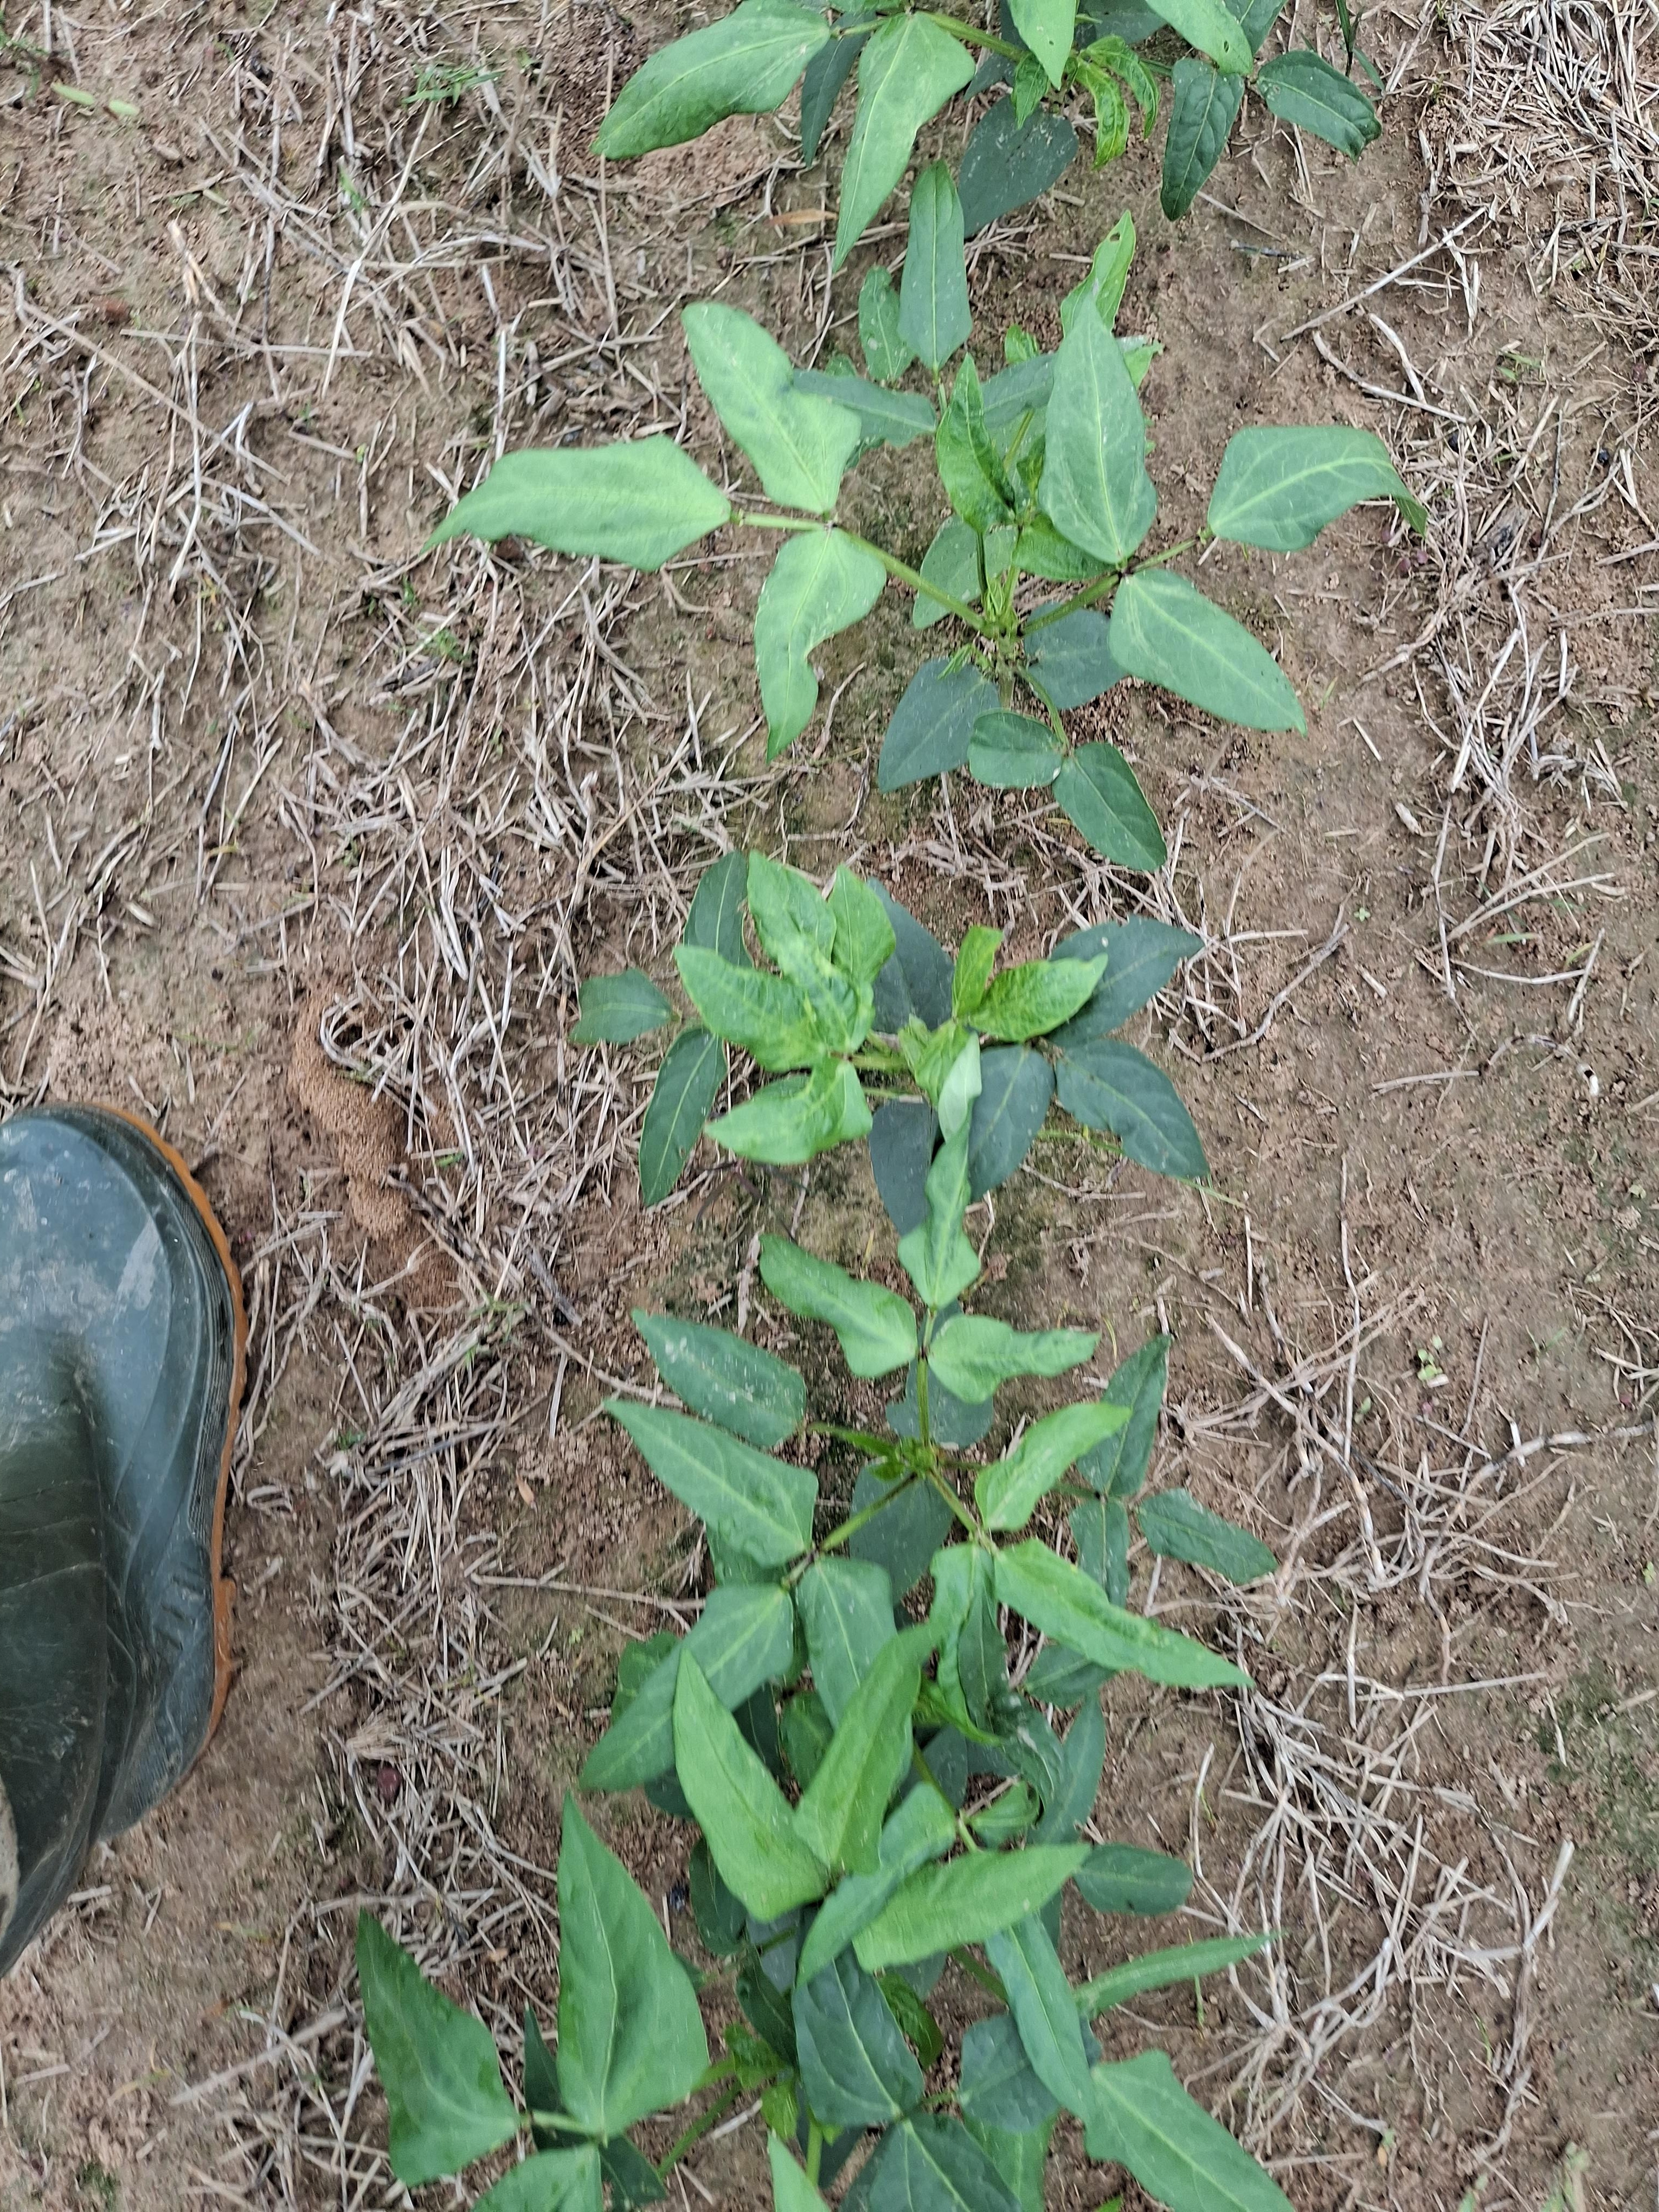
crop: cowpea
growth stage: emergence
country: Nigeria
